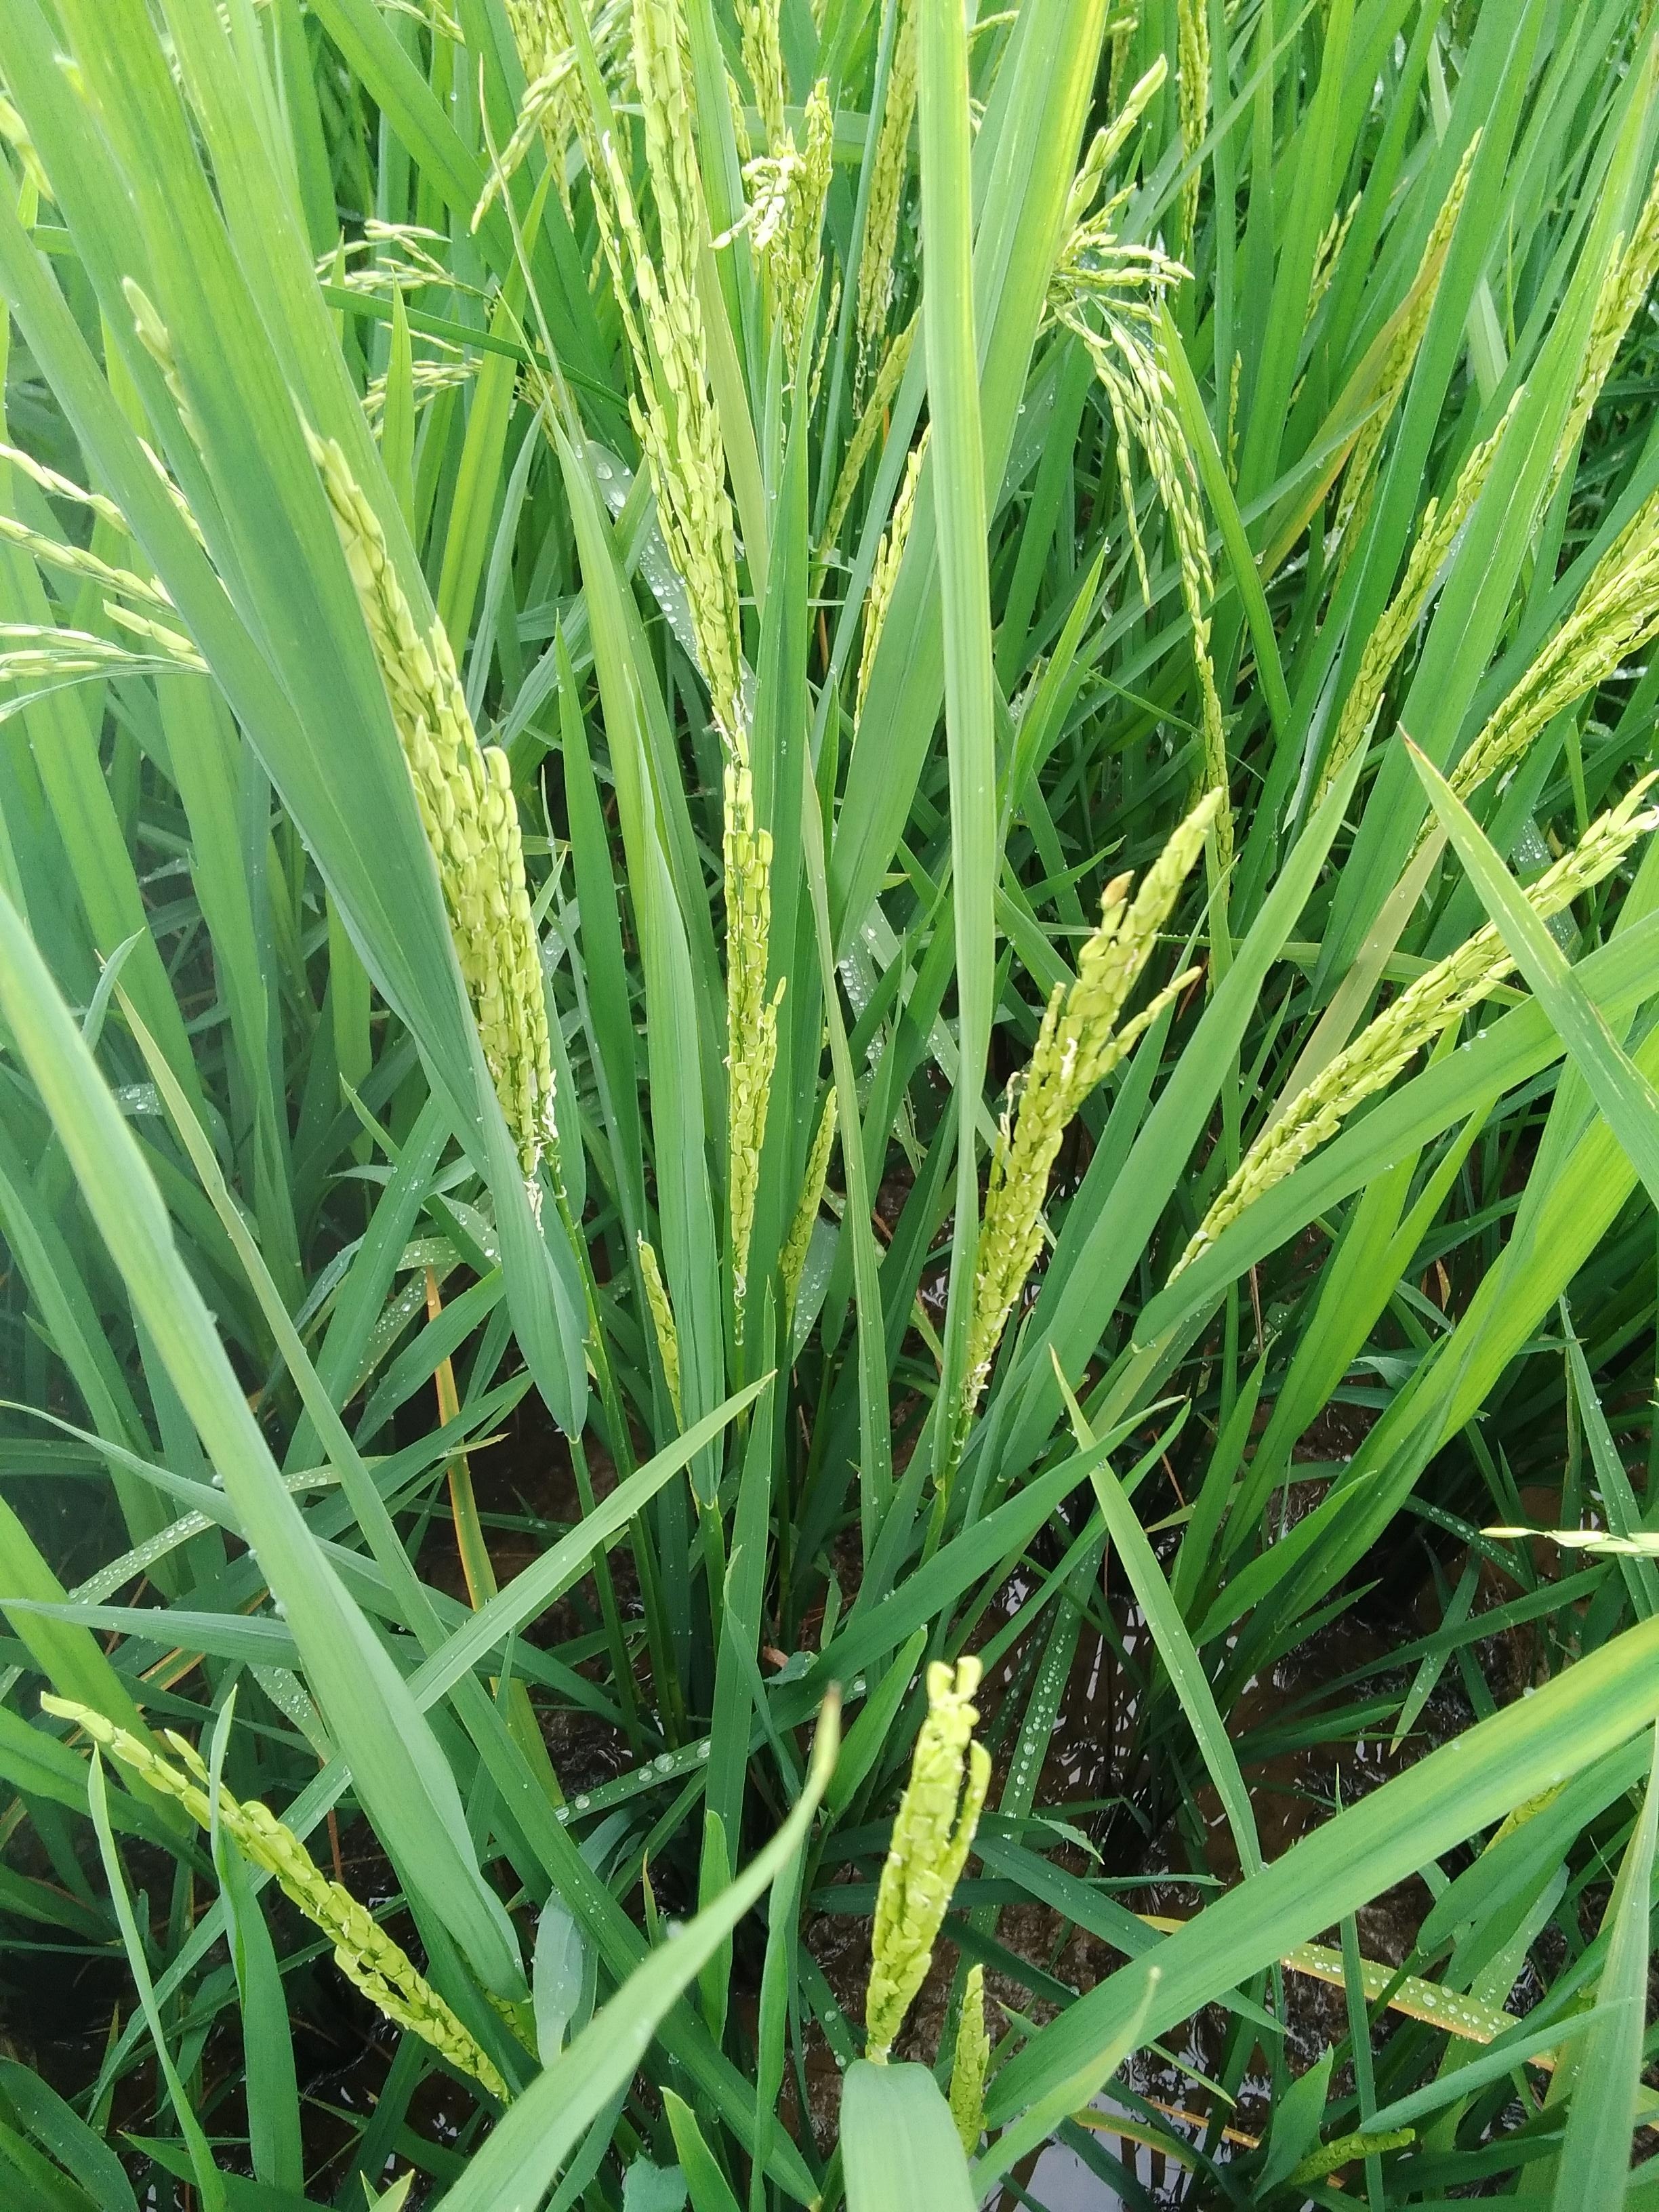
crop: rice
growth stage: flowering
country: Nigeria
